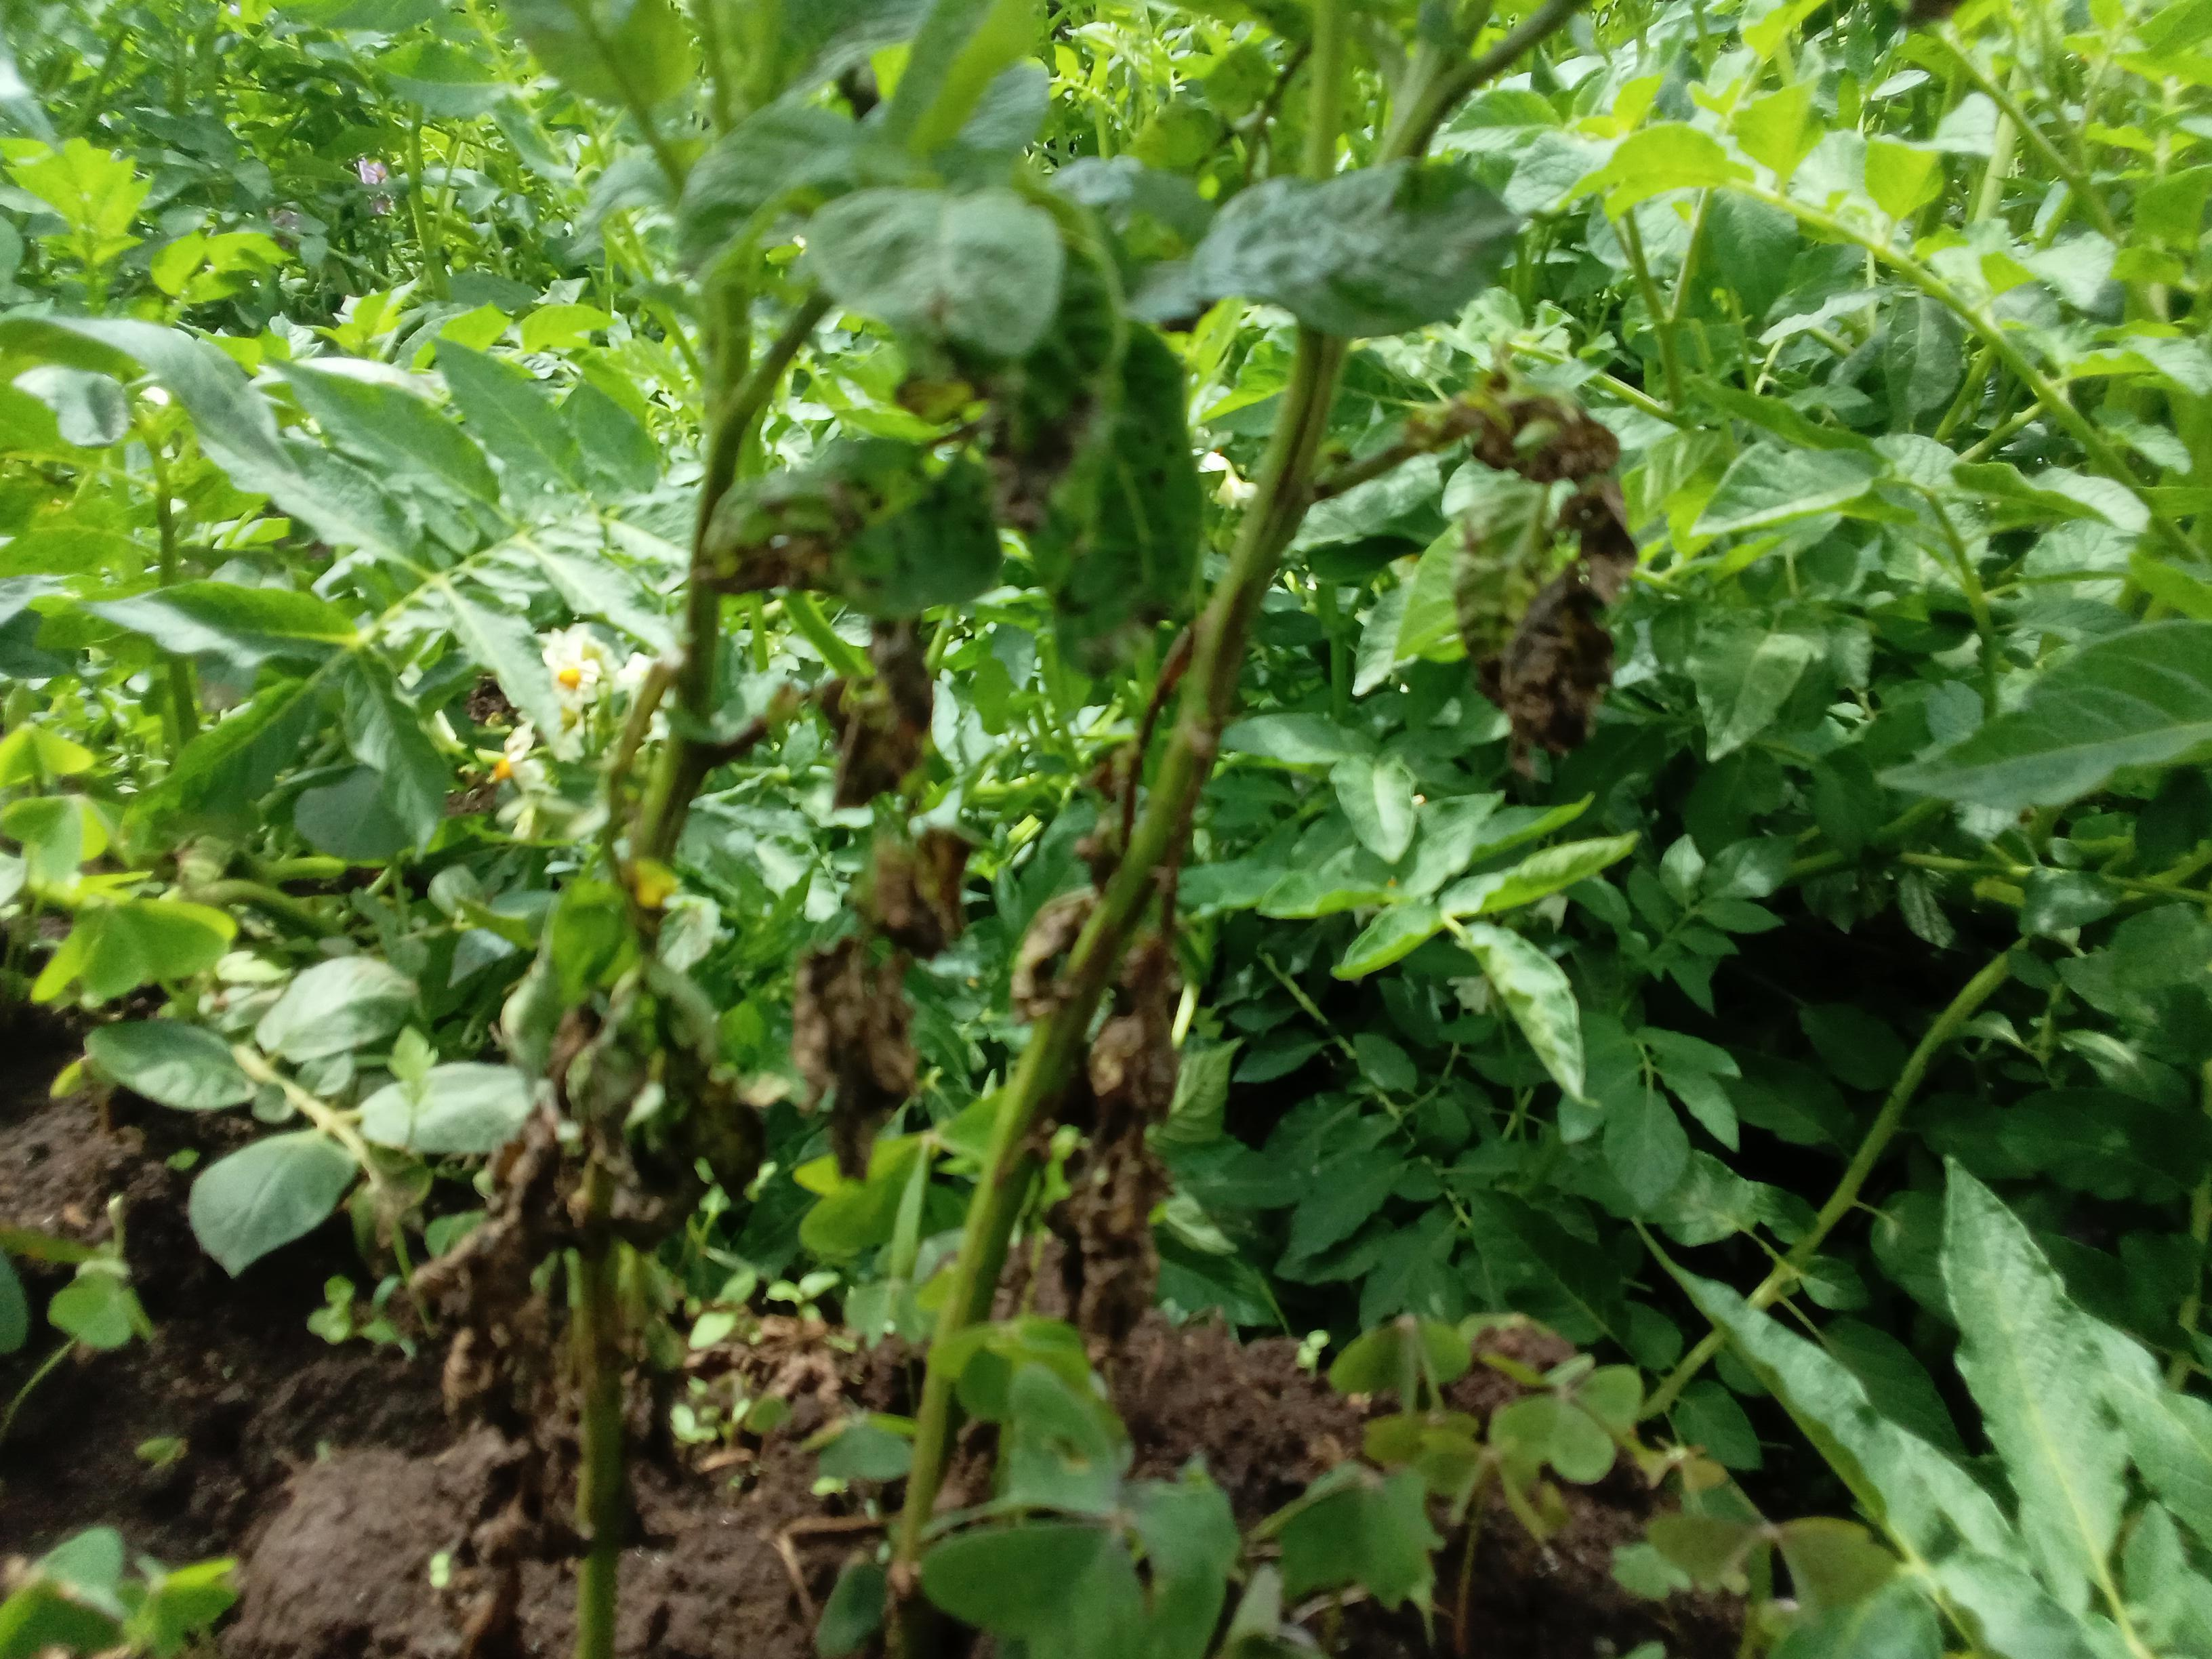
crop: potato
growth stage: vegetative
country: Kenya
